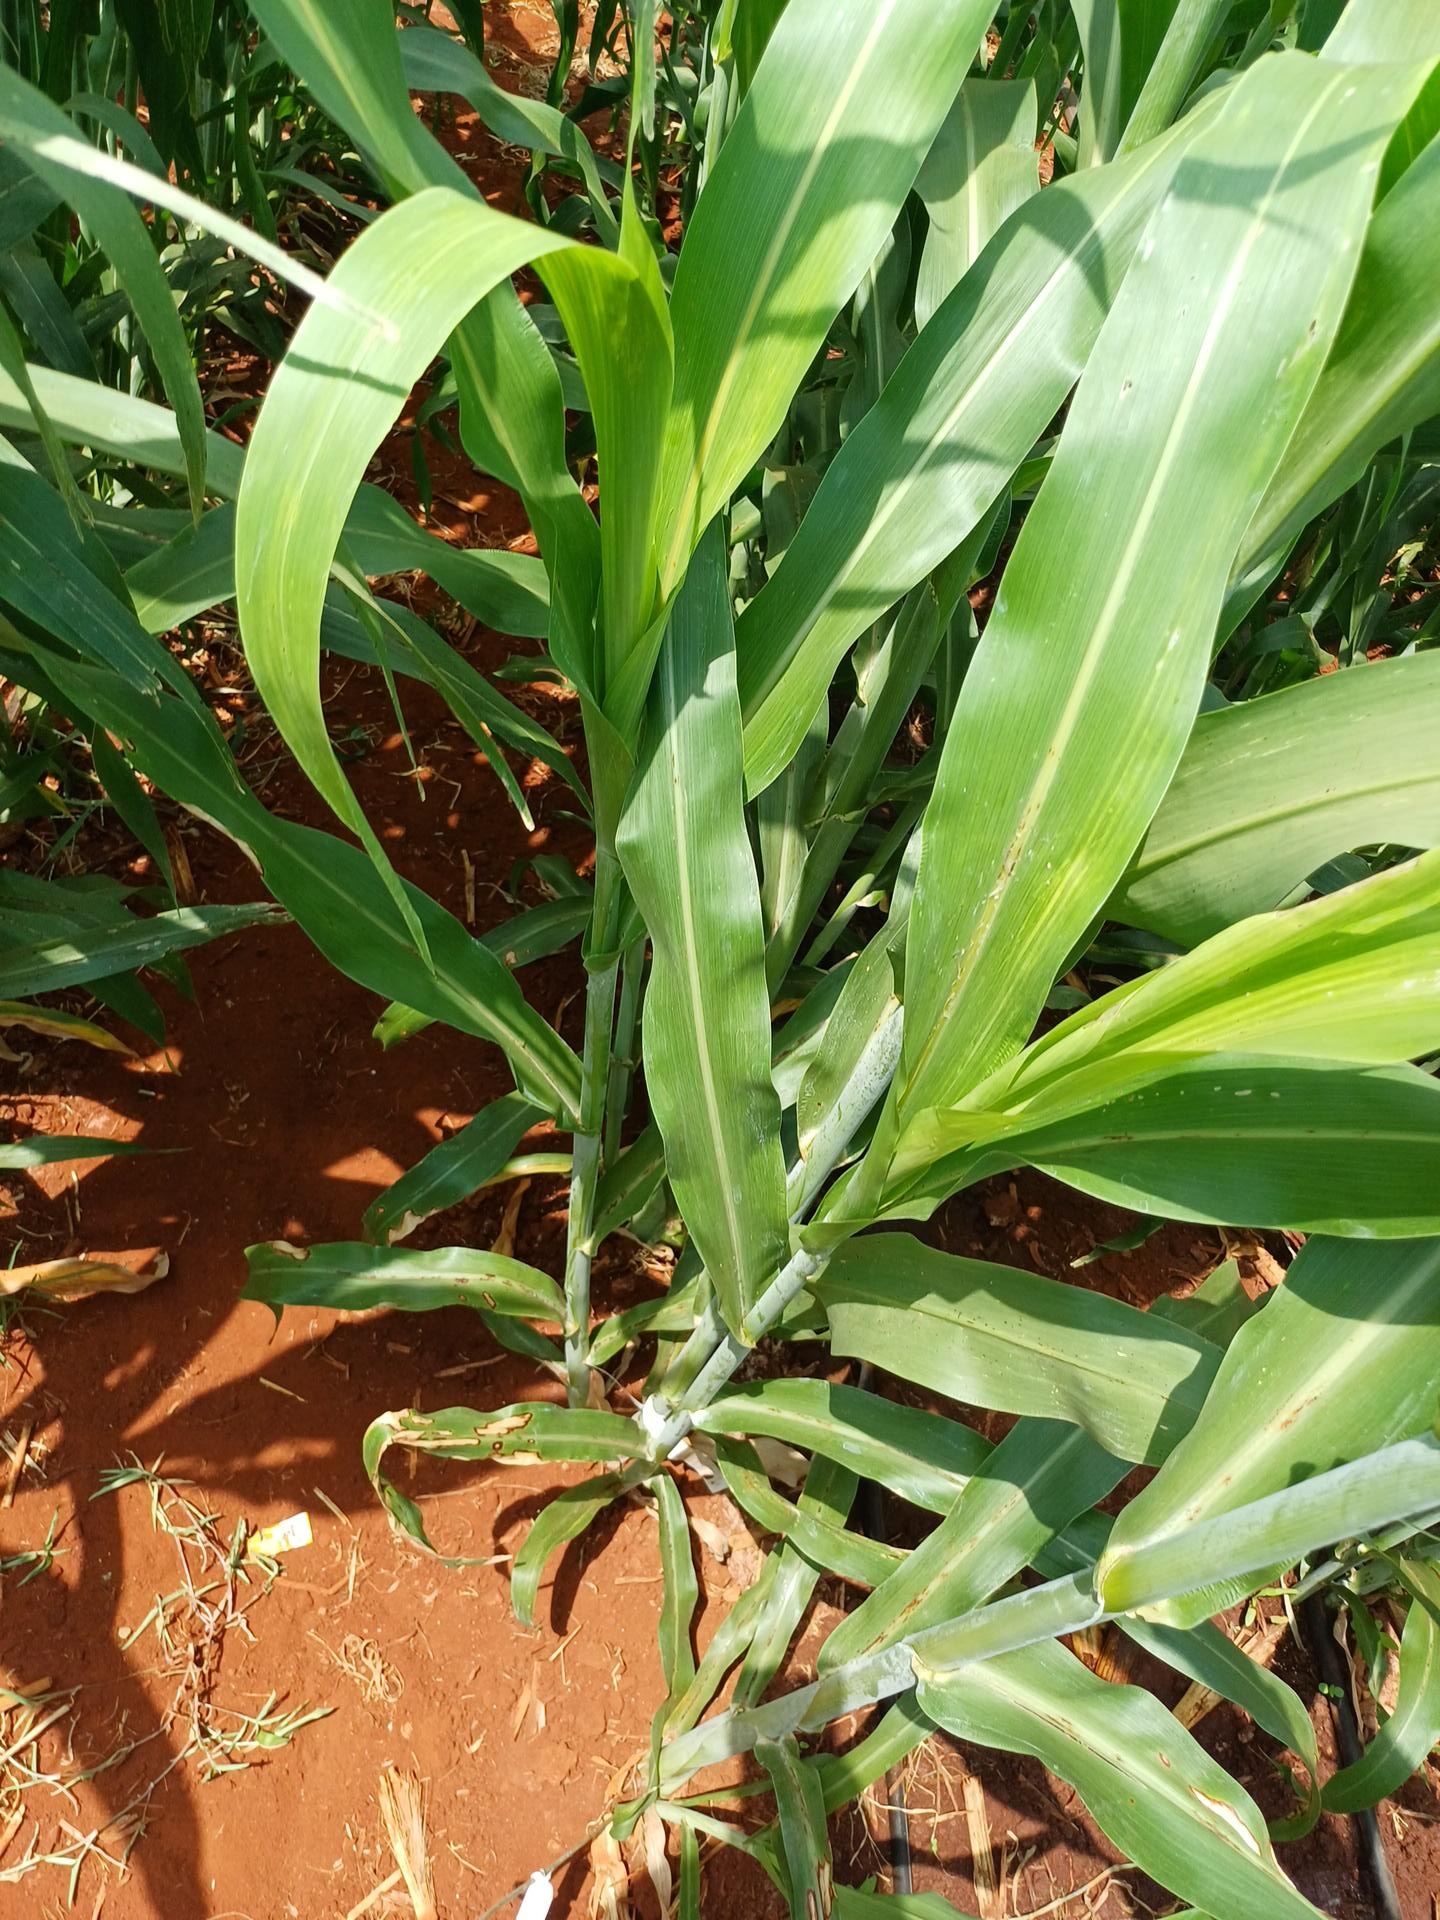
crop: sorghum
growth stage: vegetative
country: Kenya
